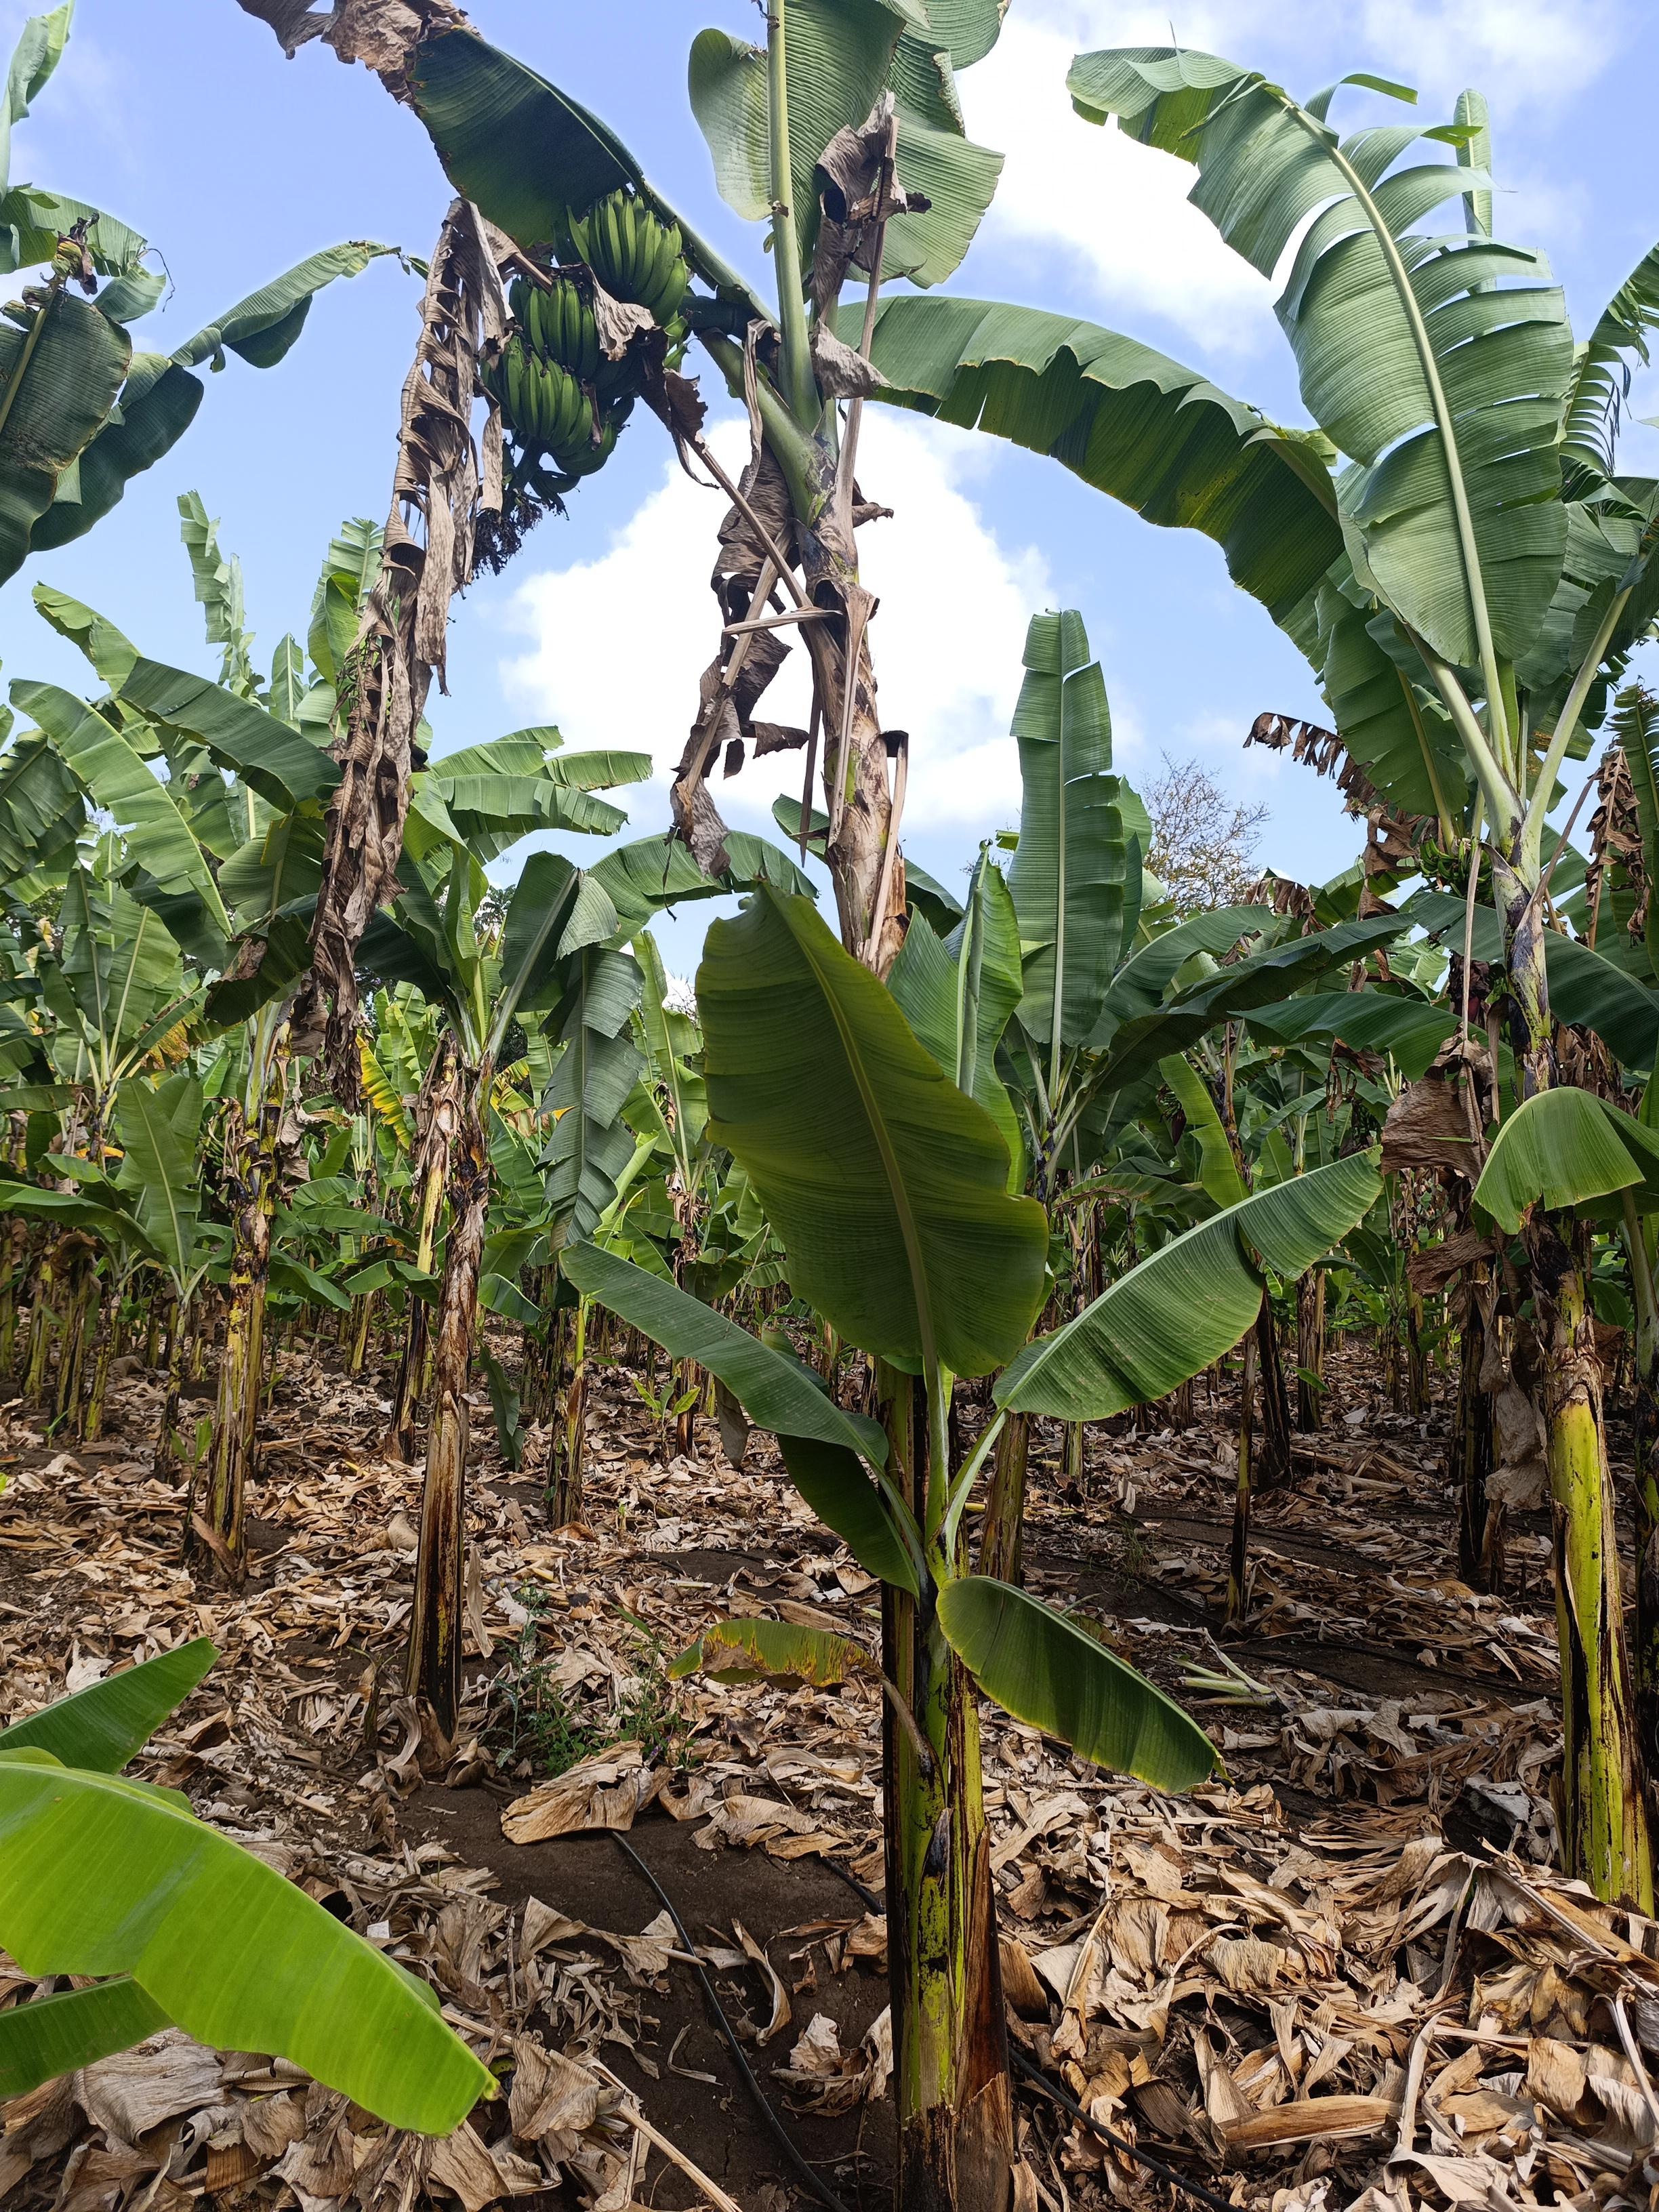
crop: banana
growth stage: development fruit
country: Tanzania
